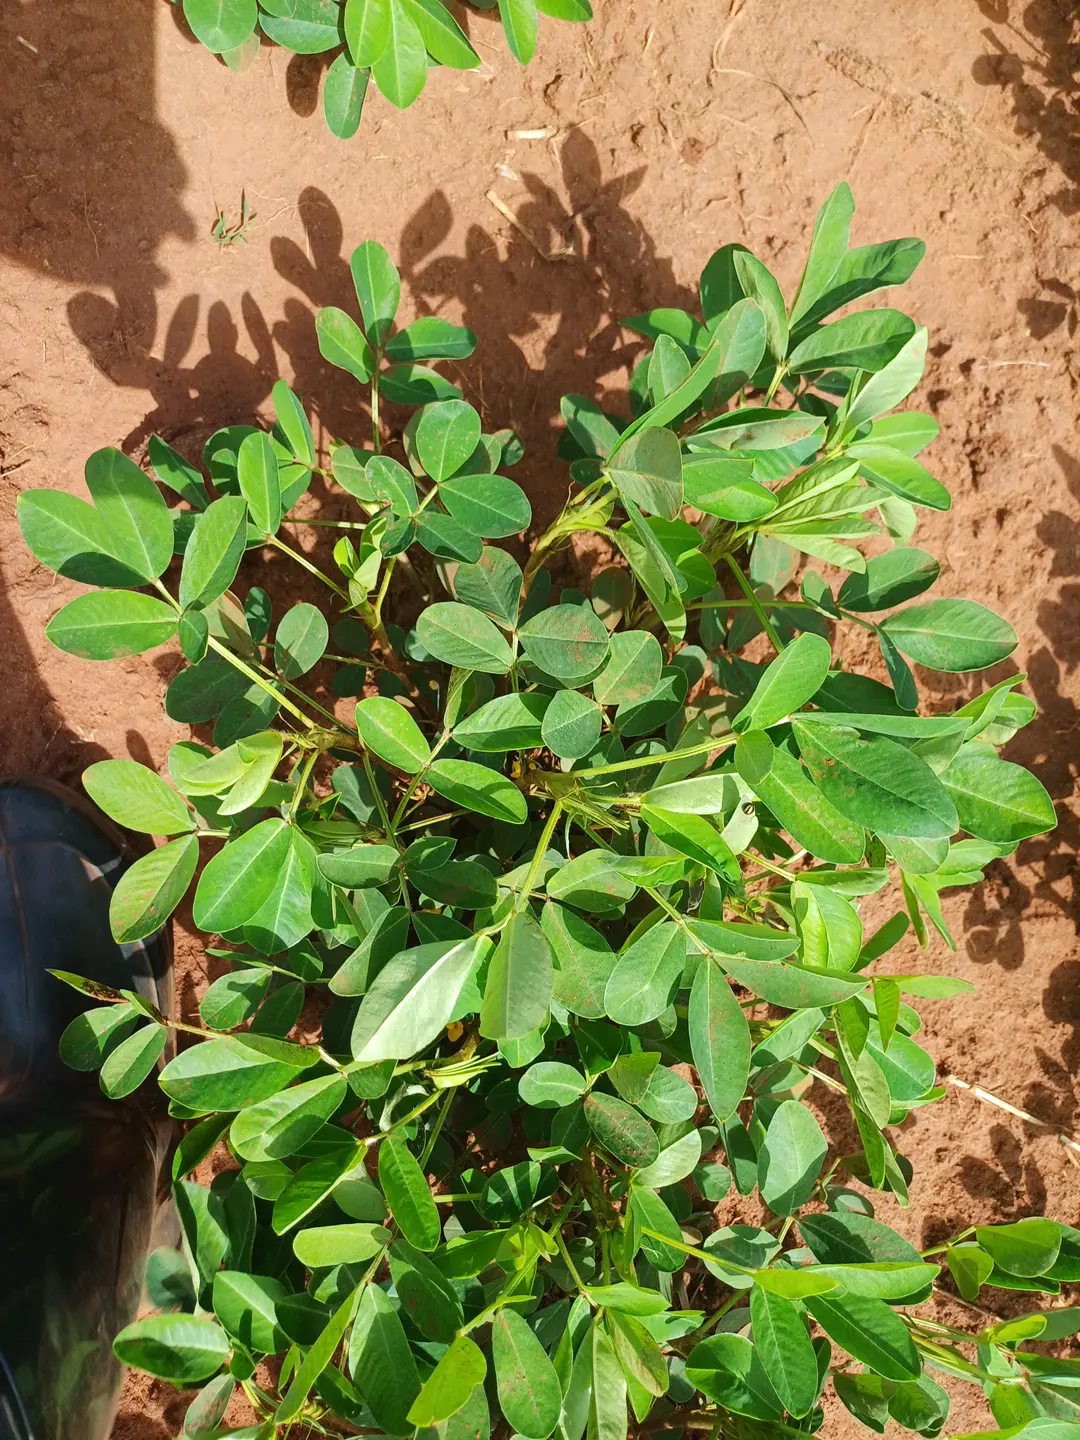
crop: groundnut
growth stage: flowering
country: Kenya
